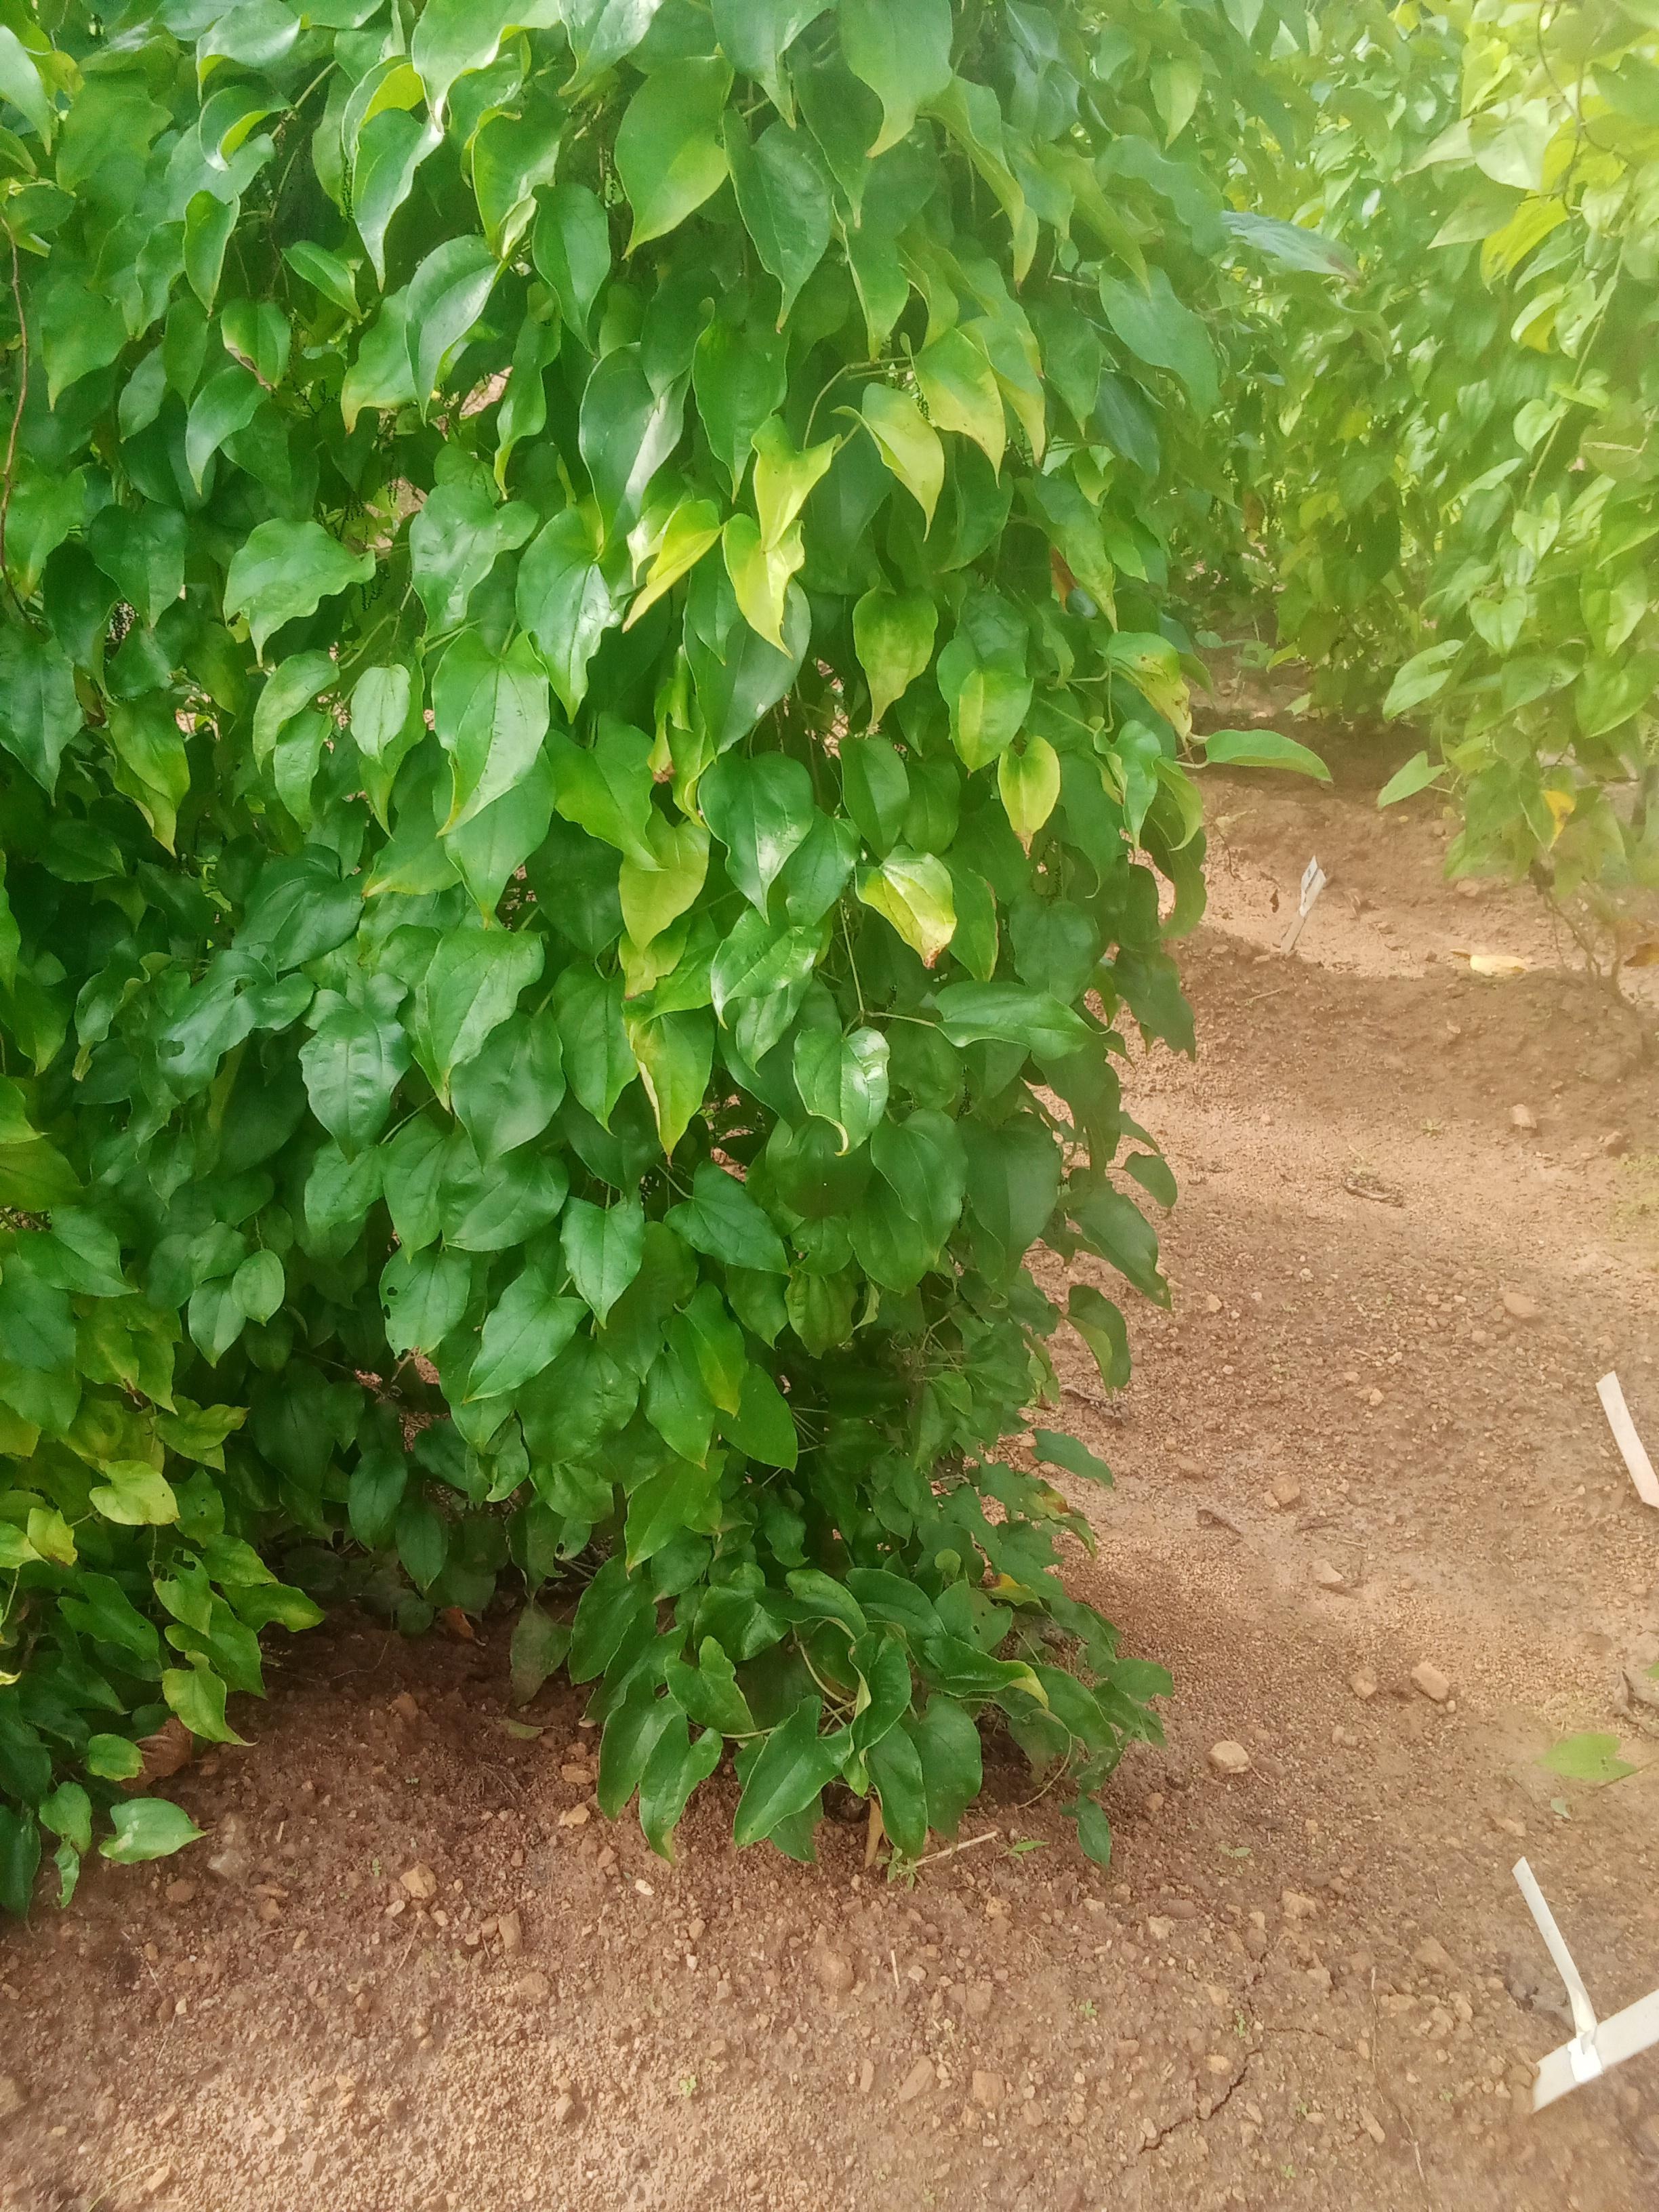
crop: yam
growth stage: vegetative
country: Nigeria
